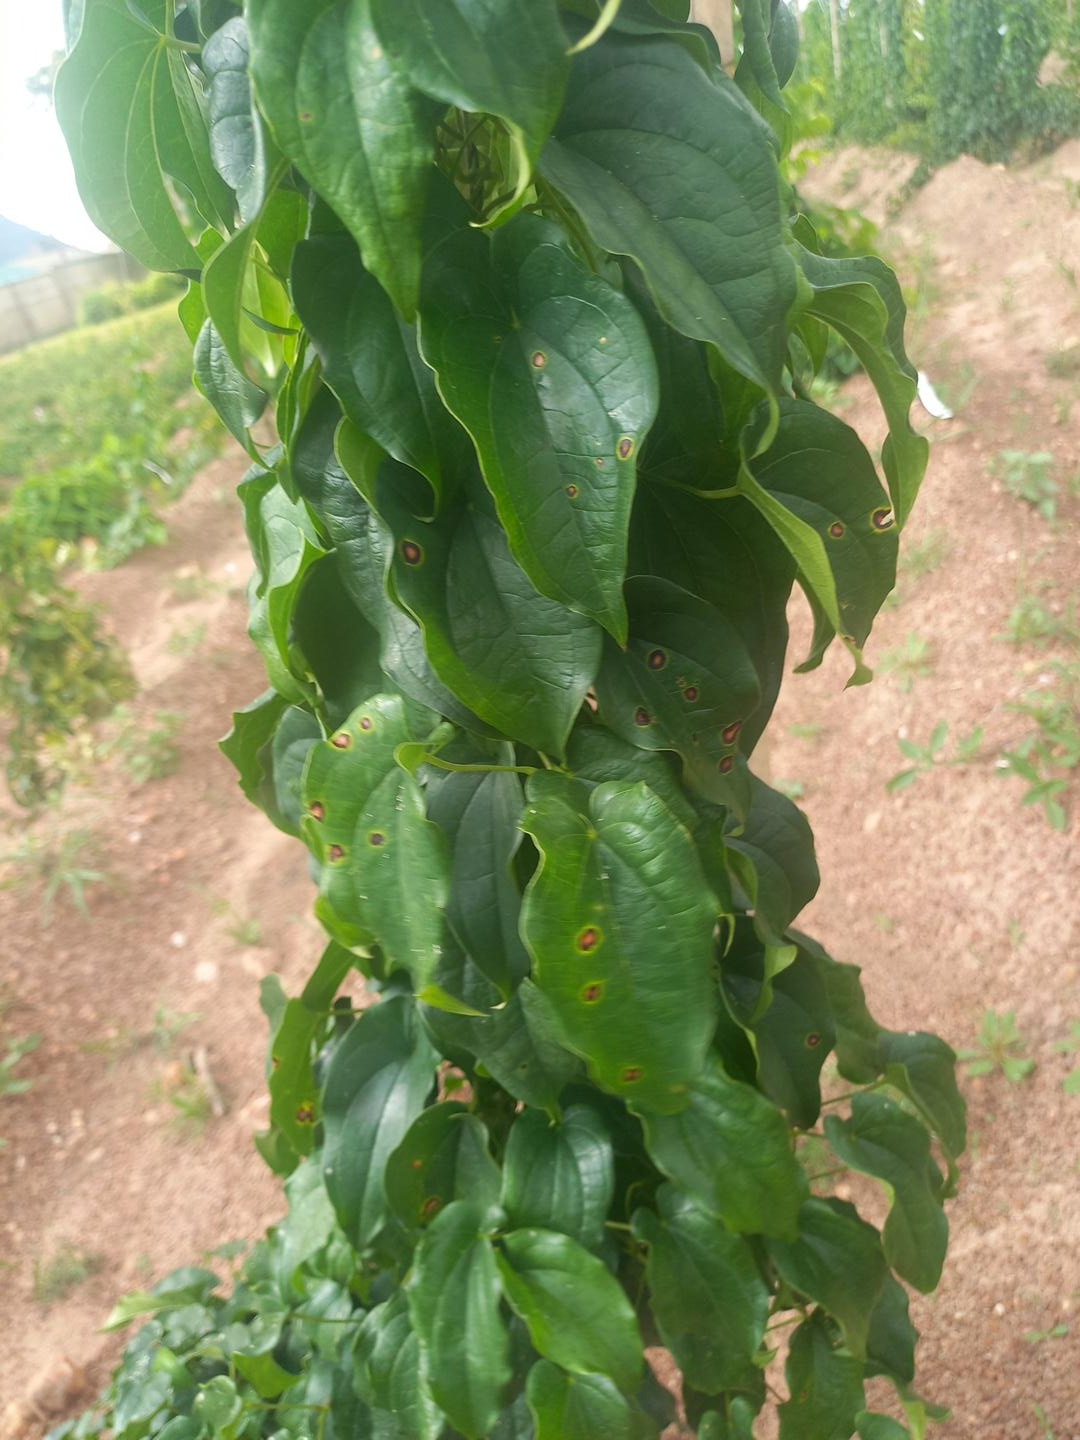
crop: yam
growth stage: vegetative
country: Nigeria
